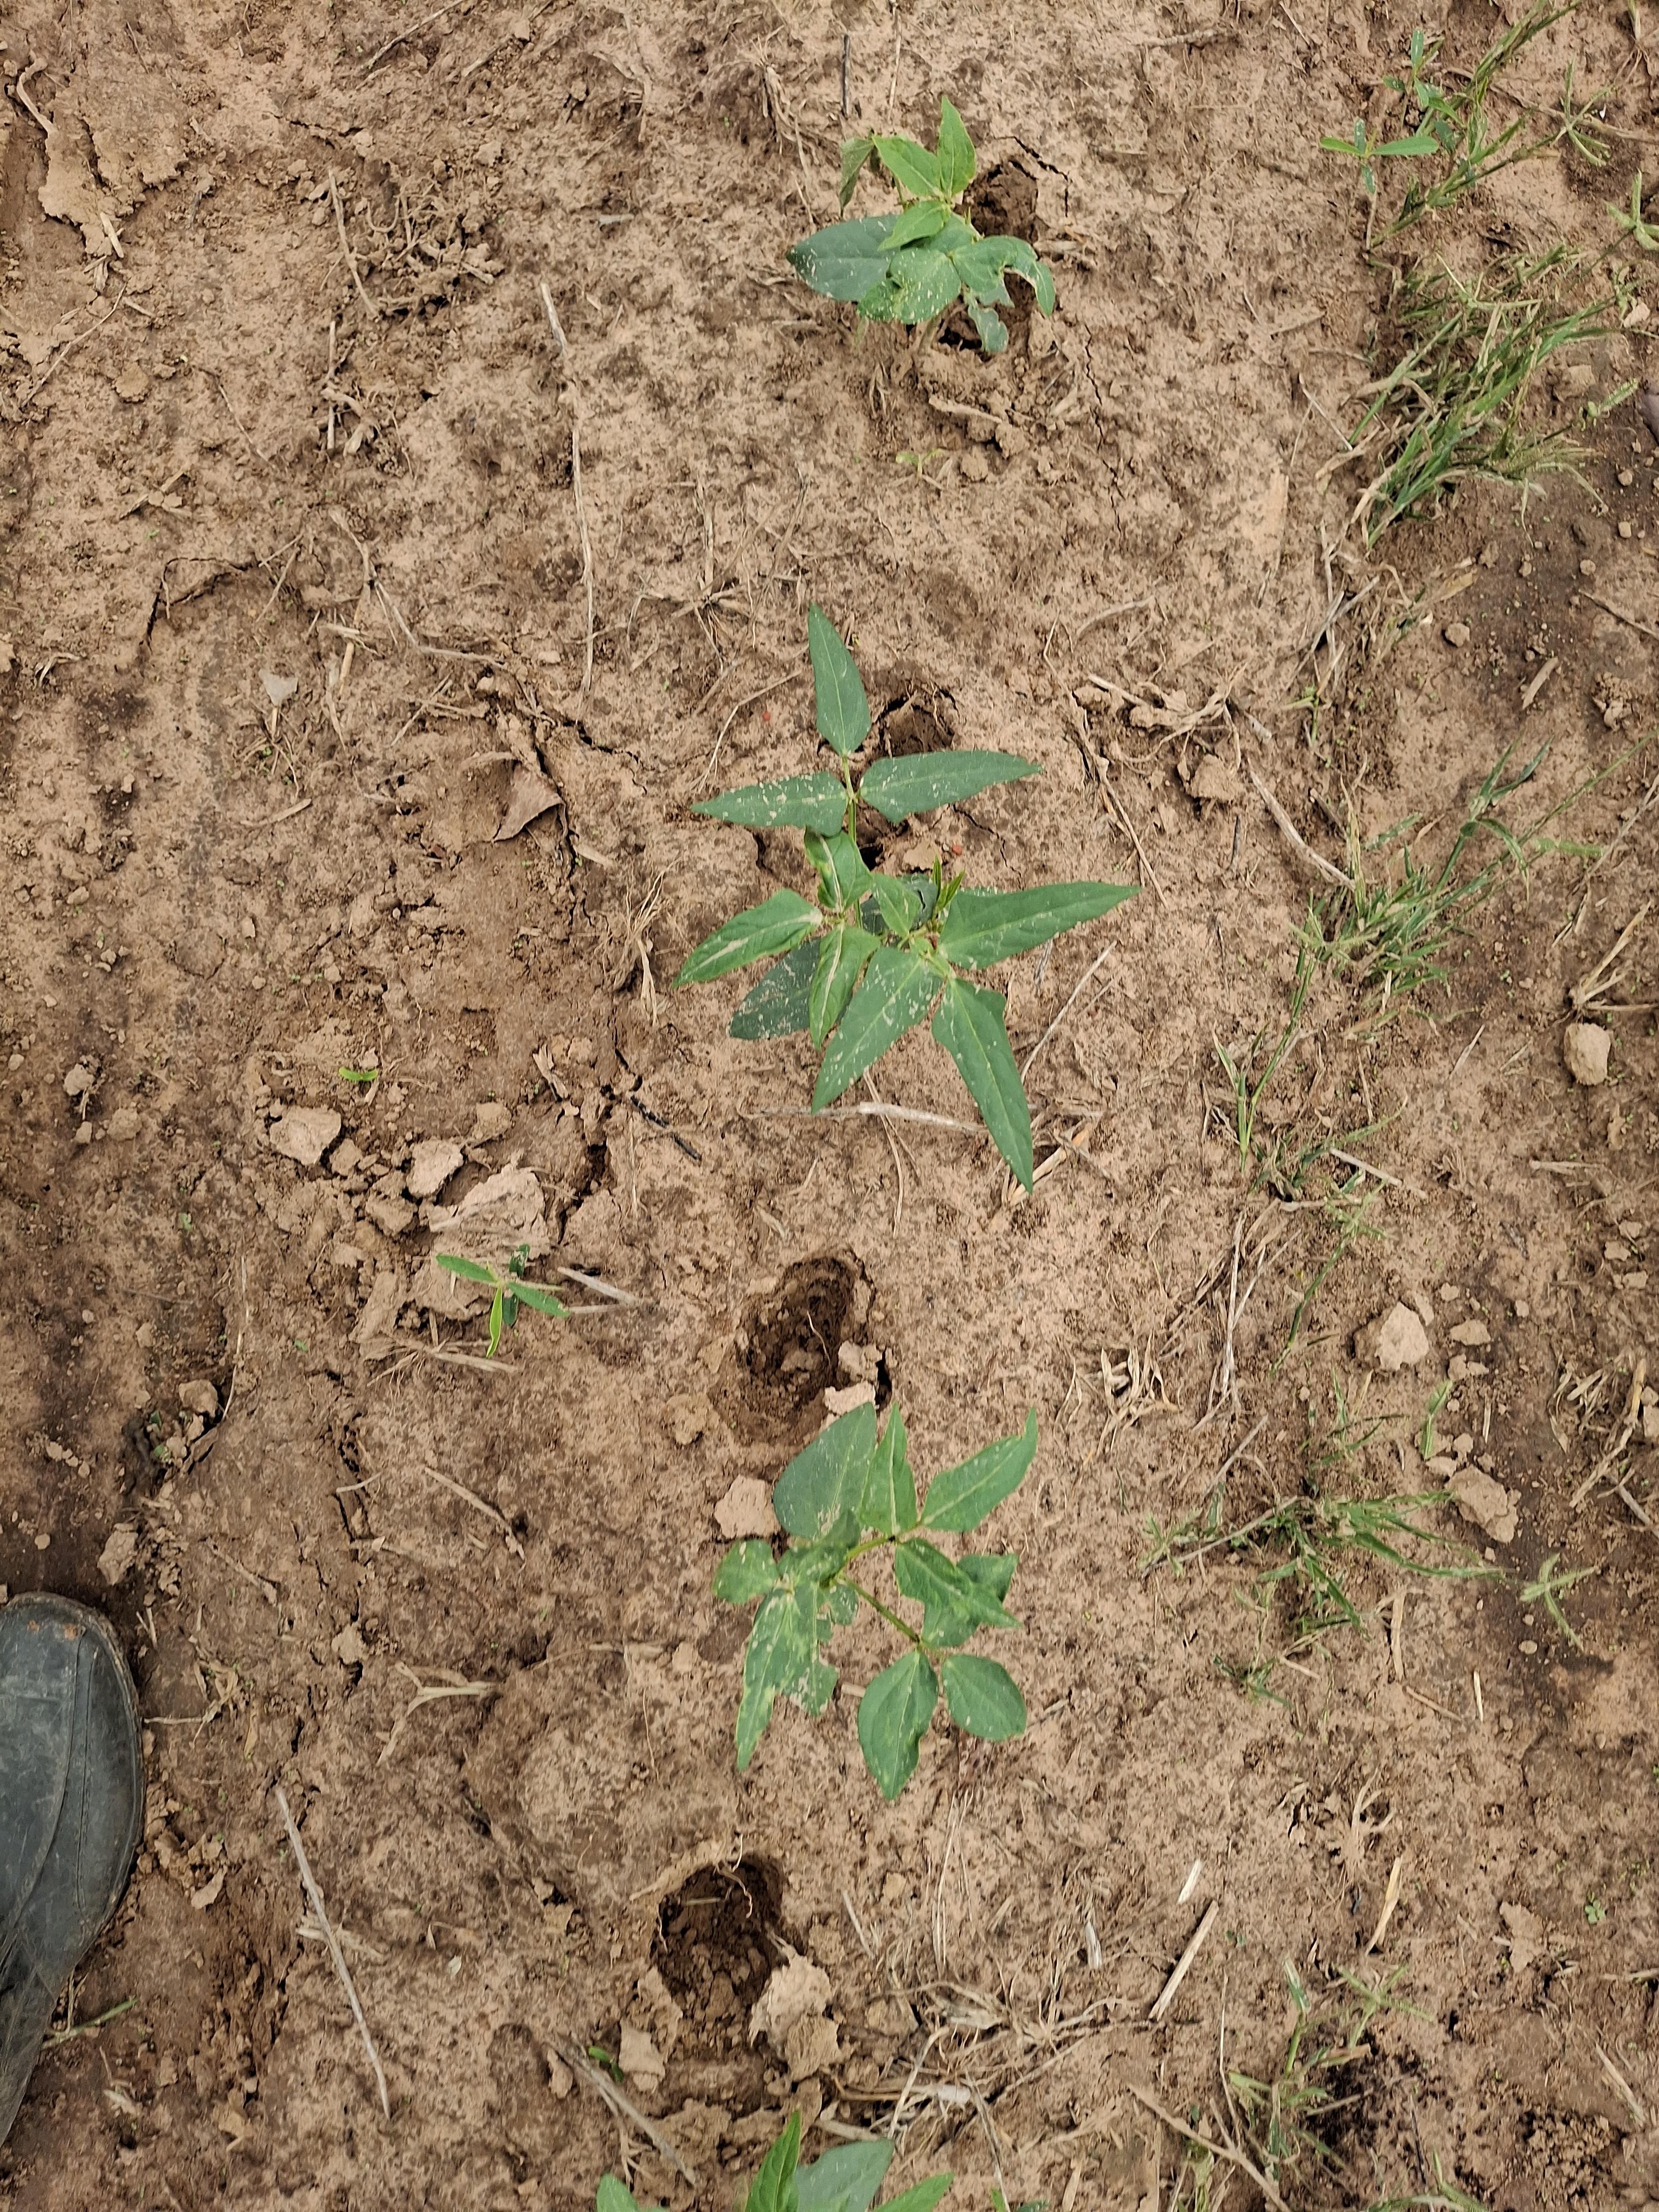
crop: cowpea
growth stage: emergence
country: Nigeria
